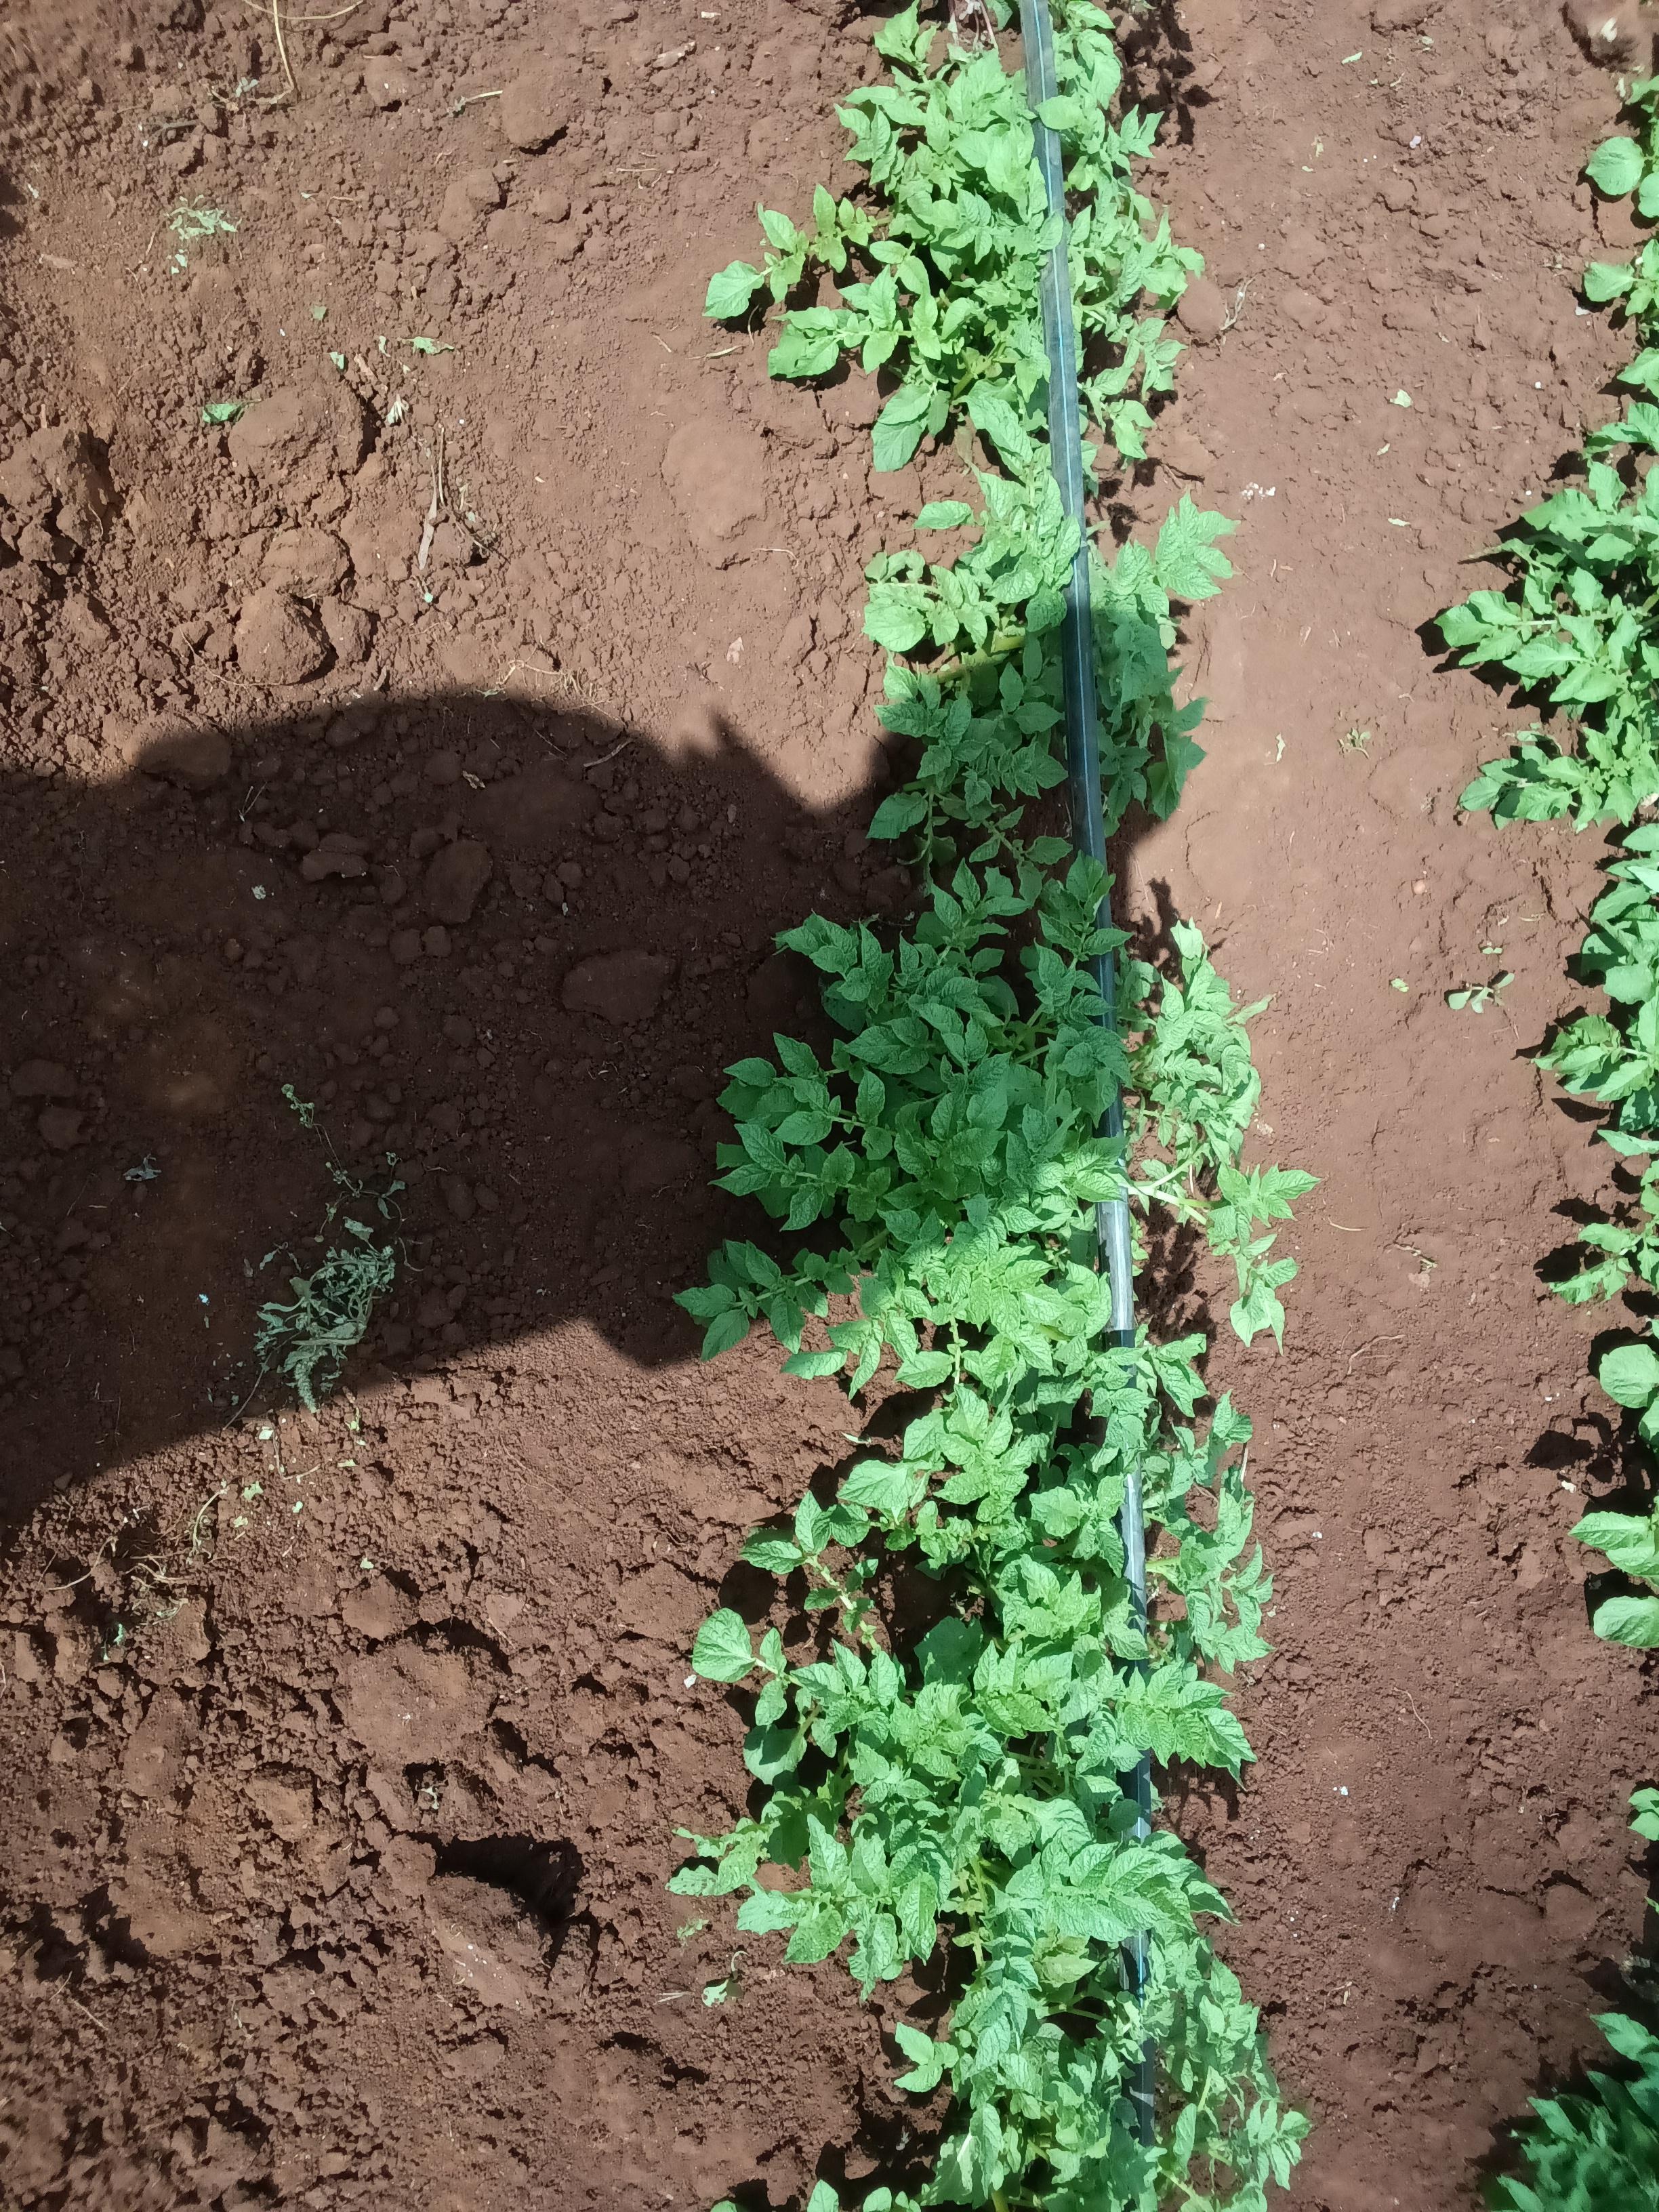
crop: potato
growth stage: vegetative
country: Kenya
